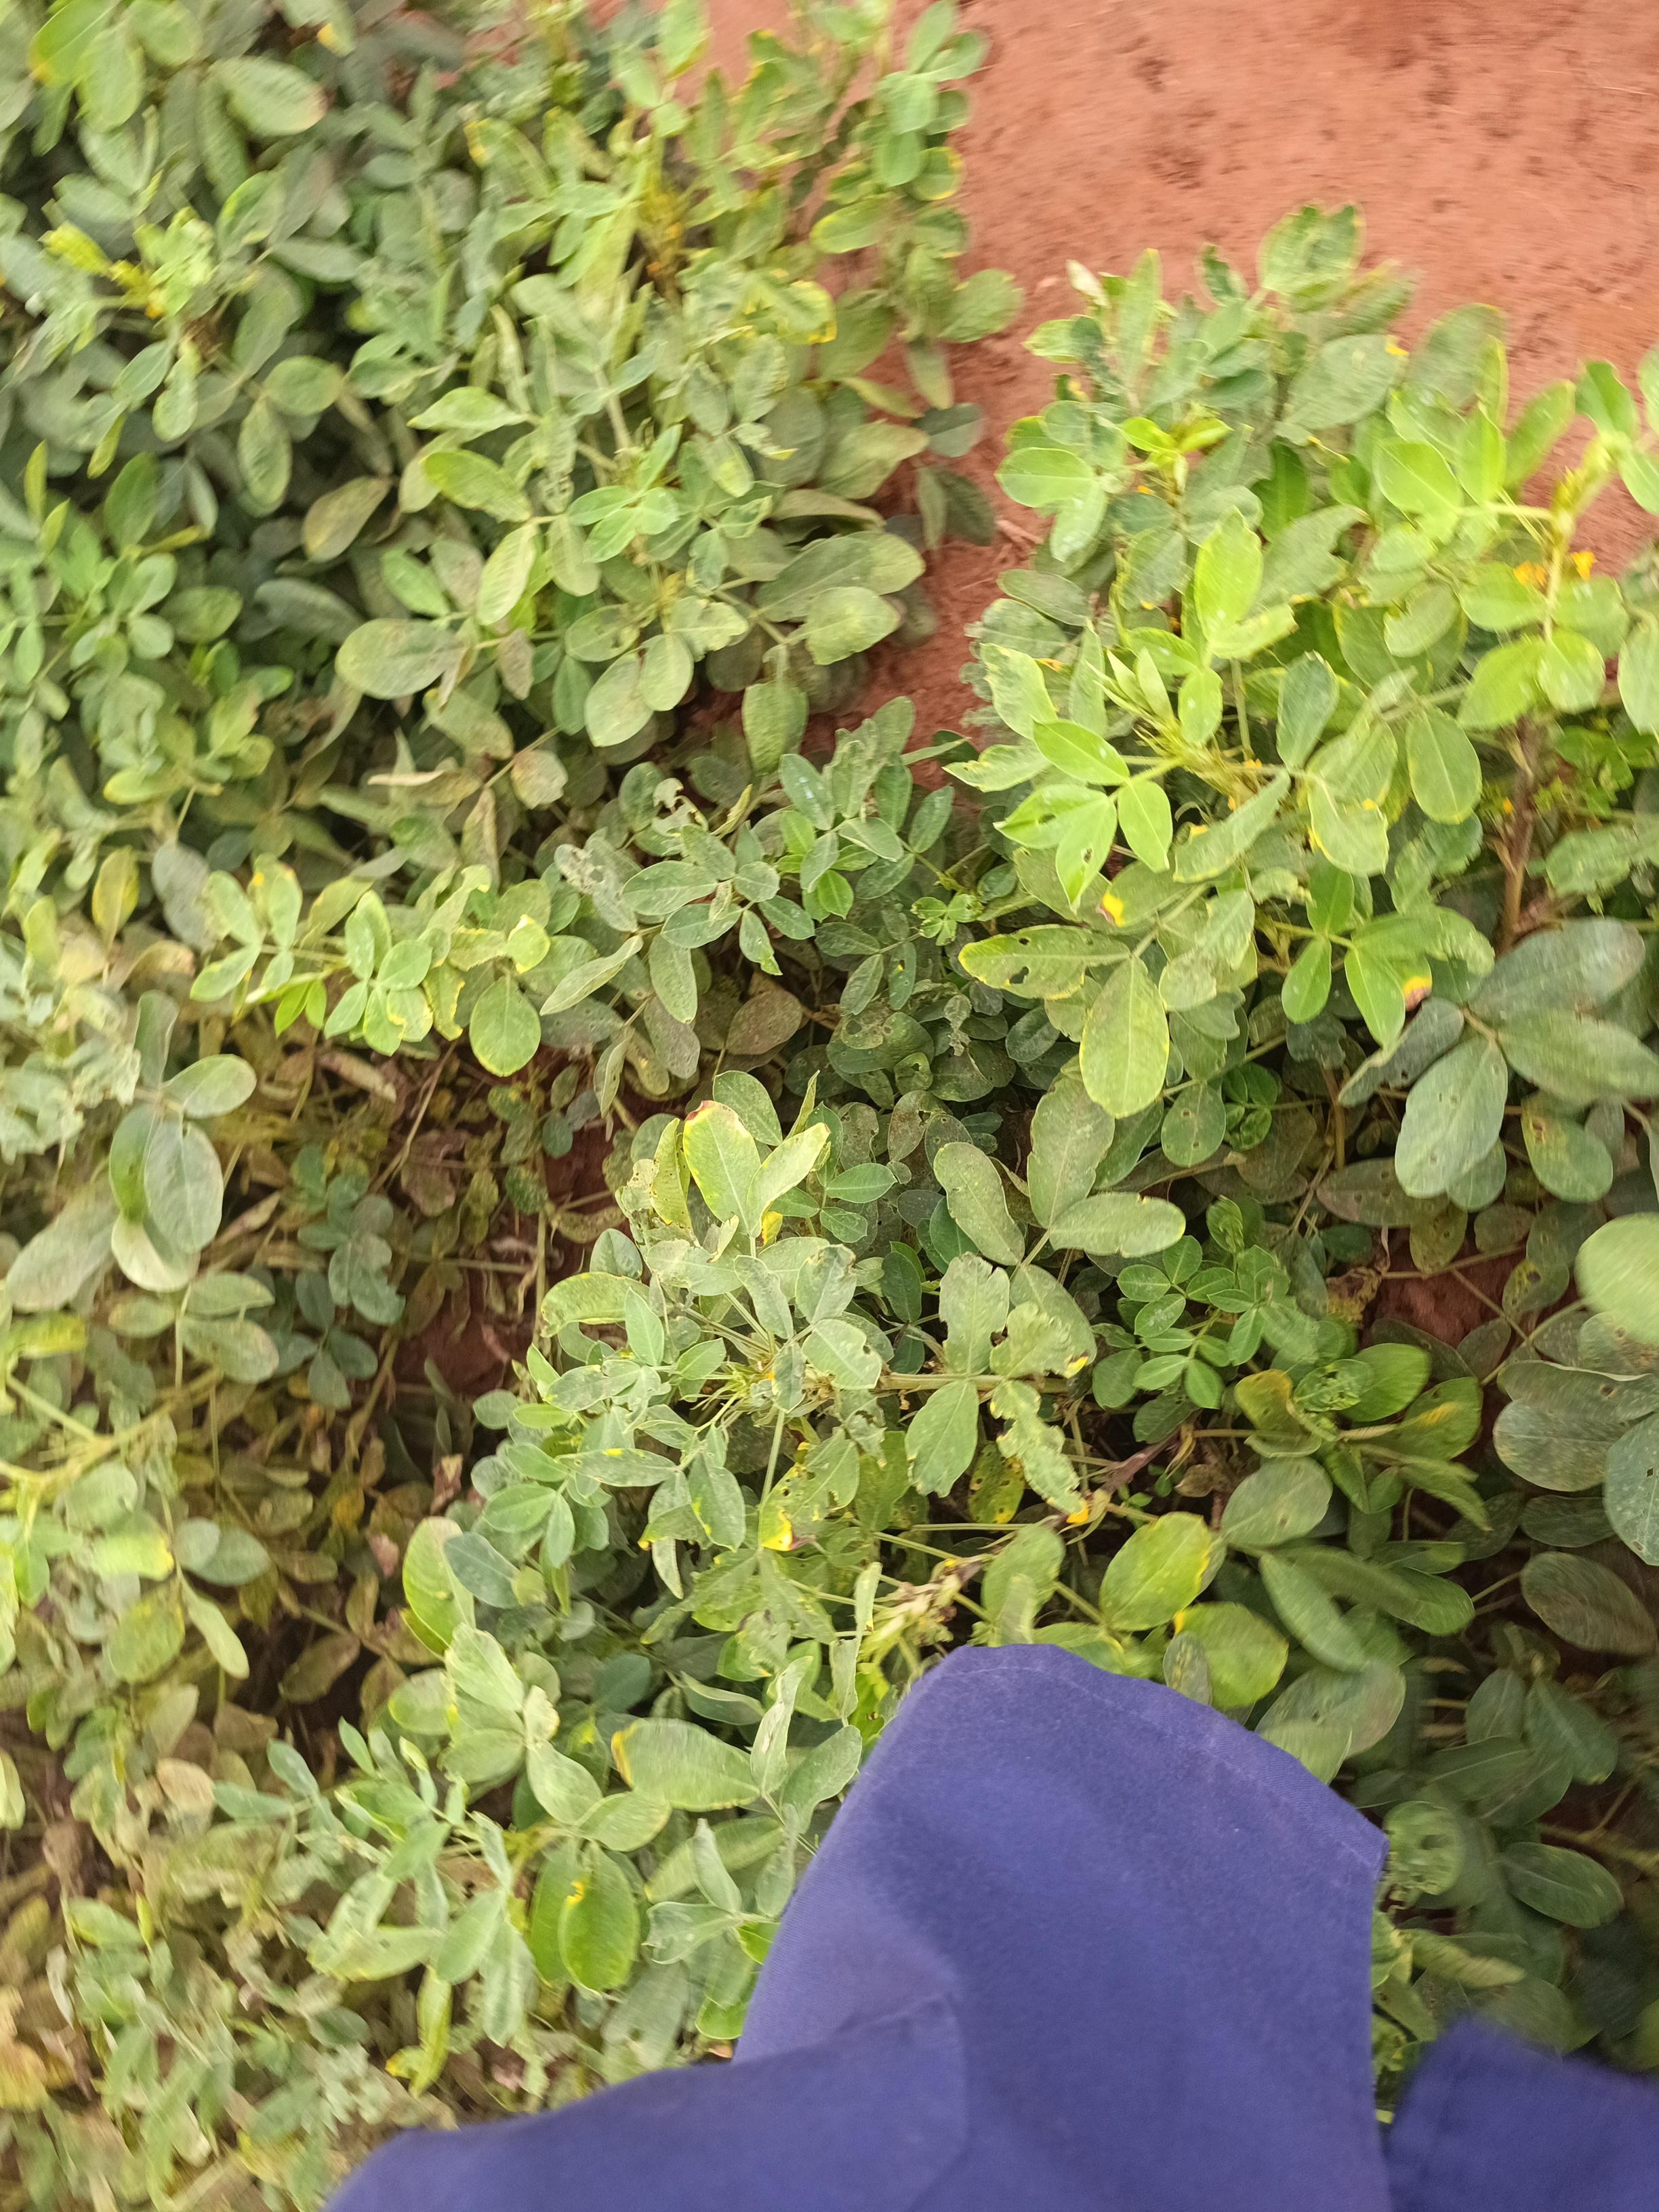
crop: groundnut
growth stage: pegging
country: Kenya
